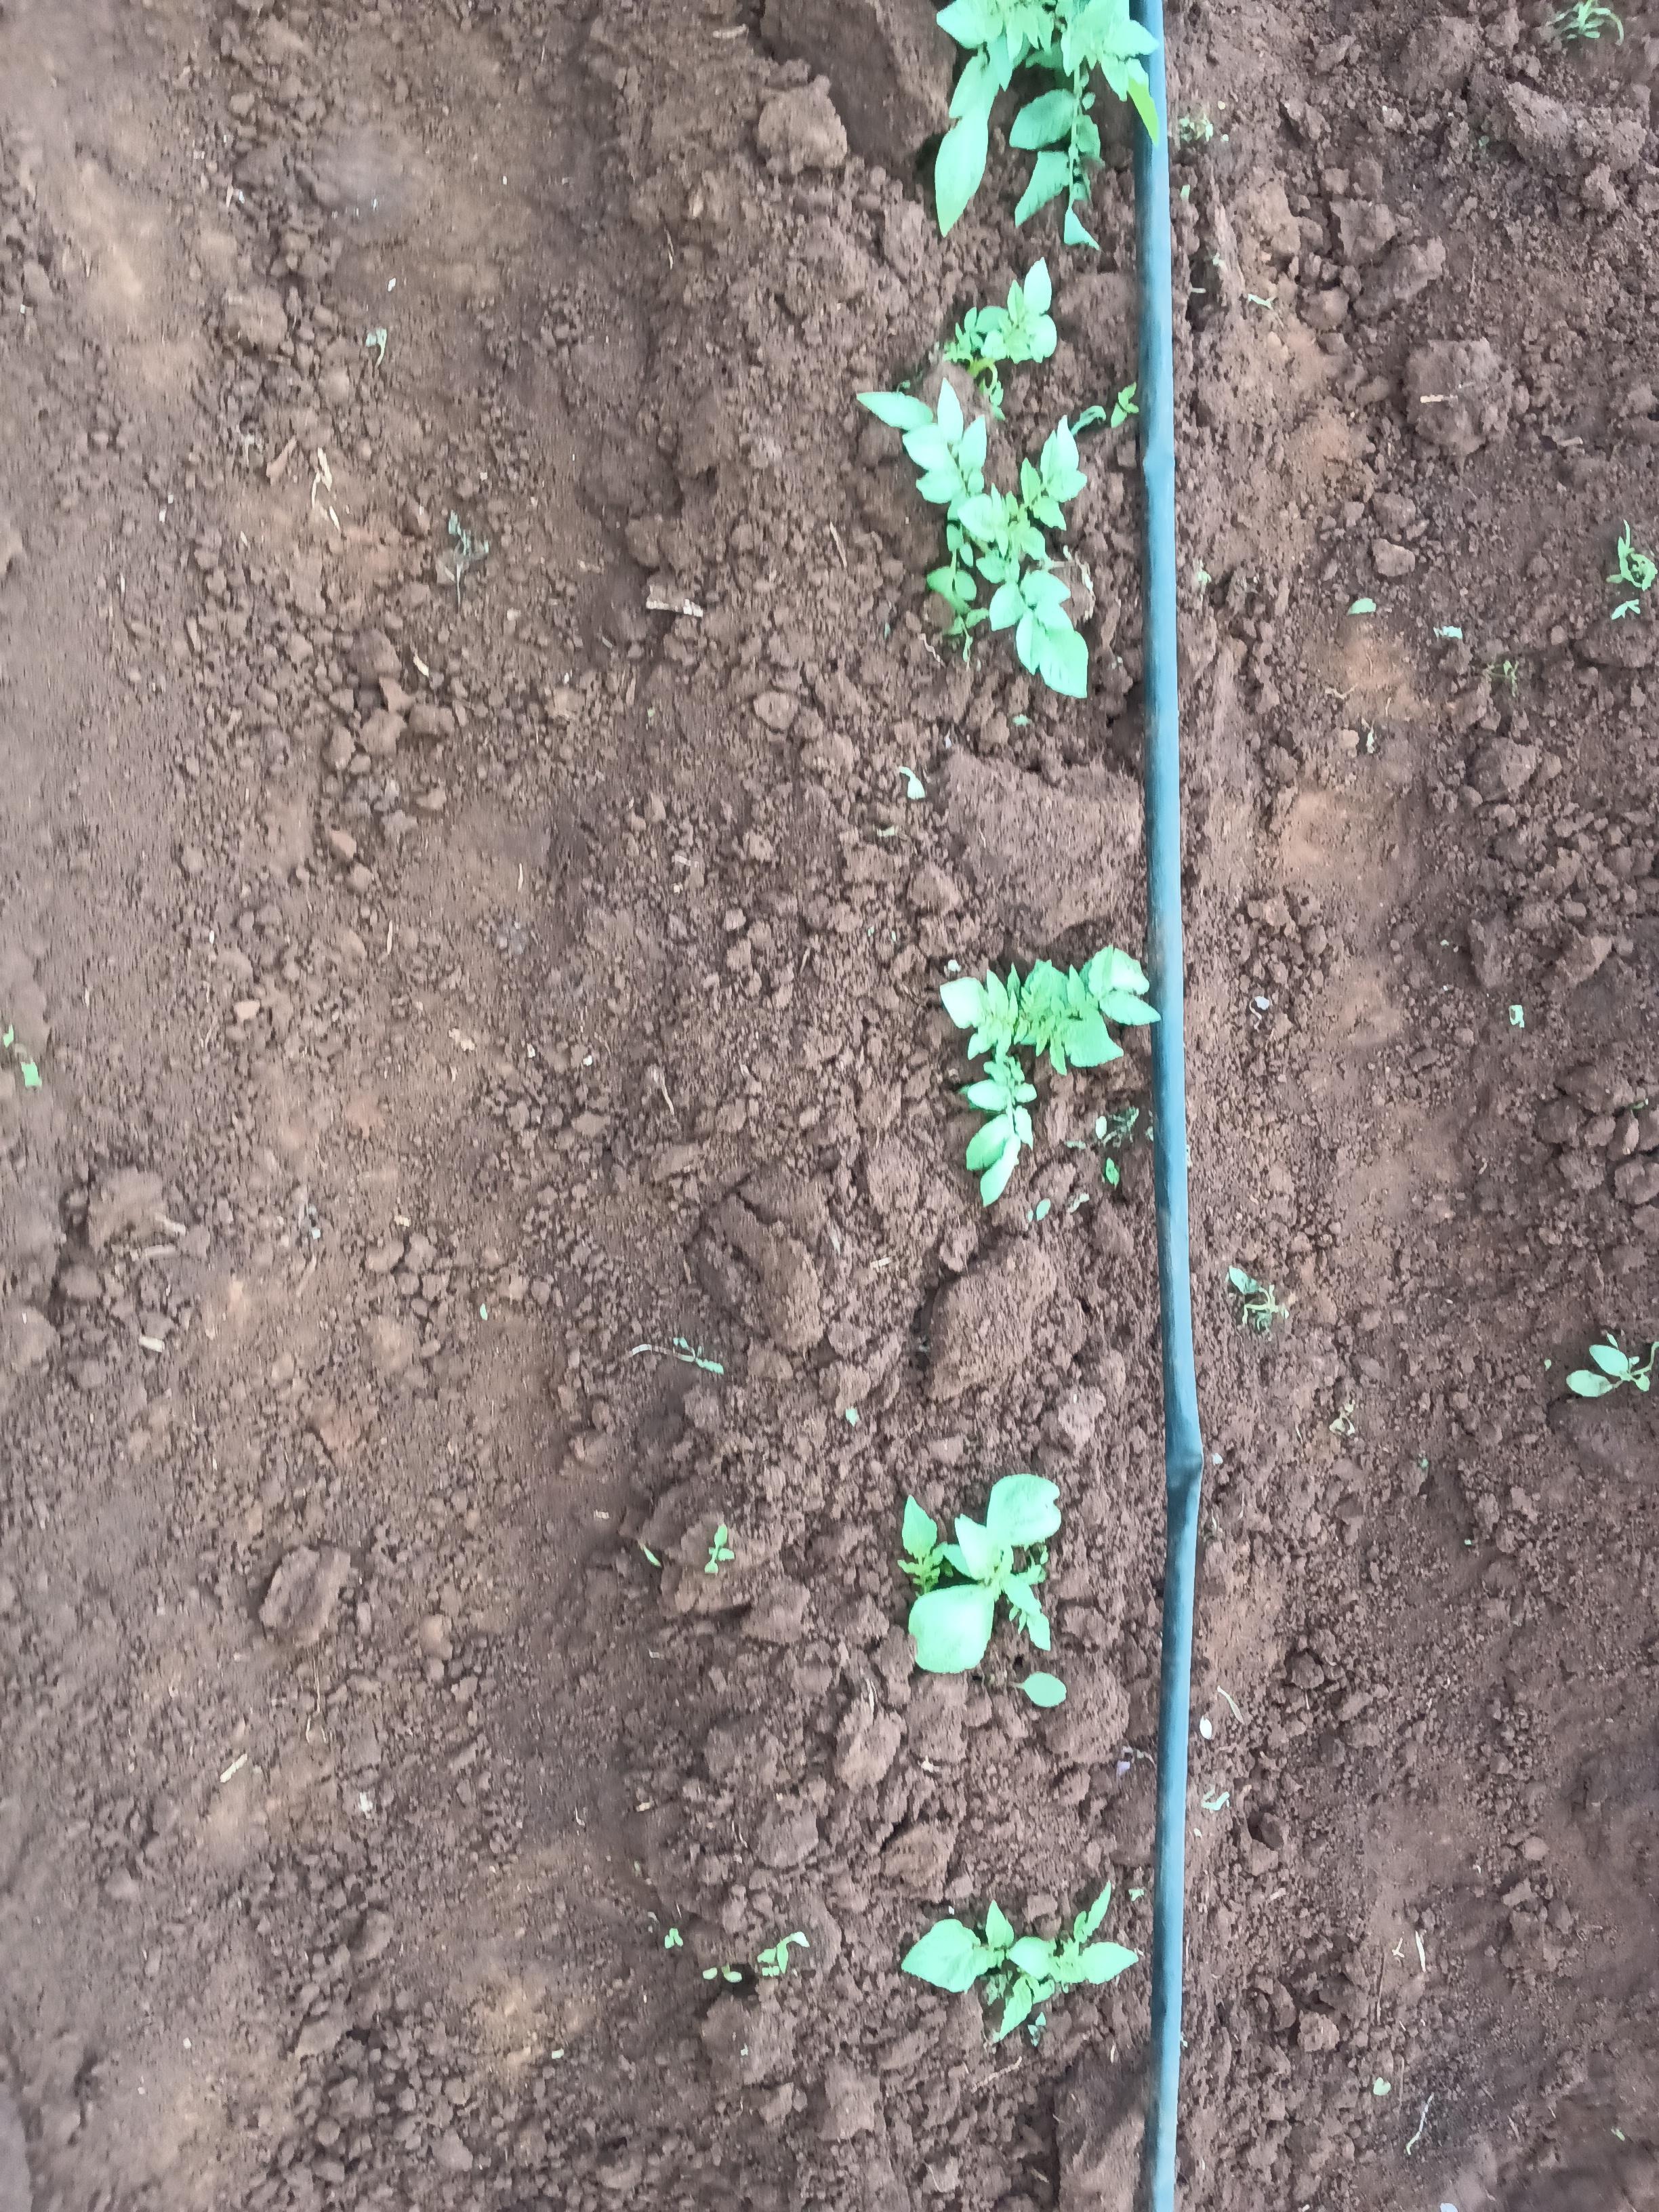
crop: potato
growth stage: sprouting emergence
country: Kenya
